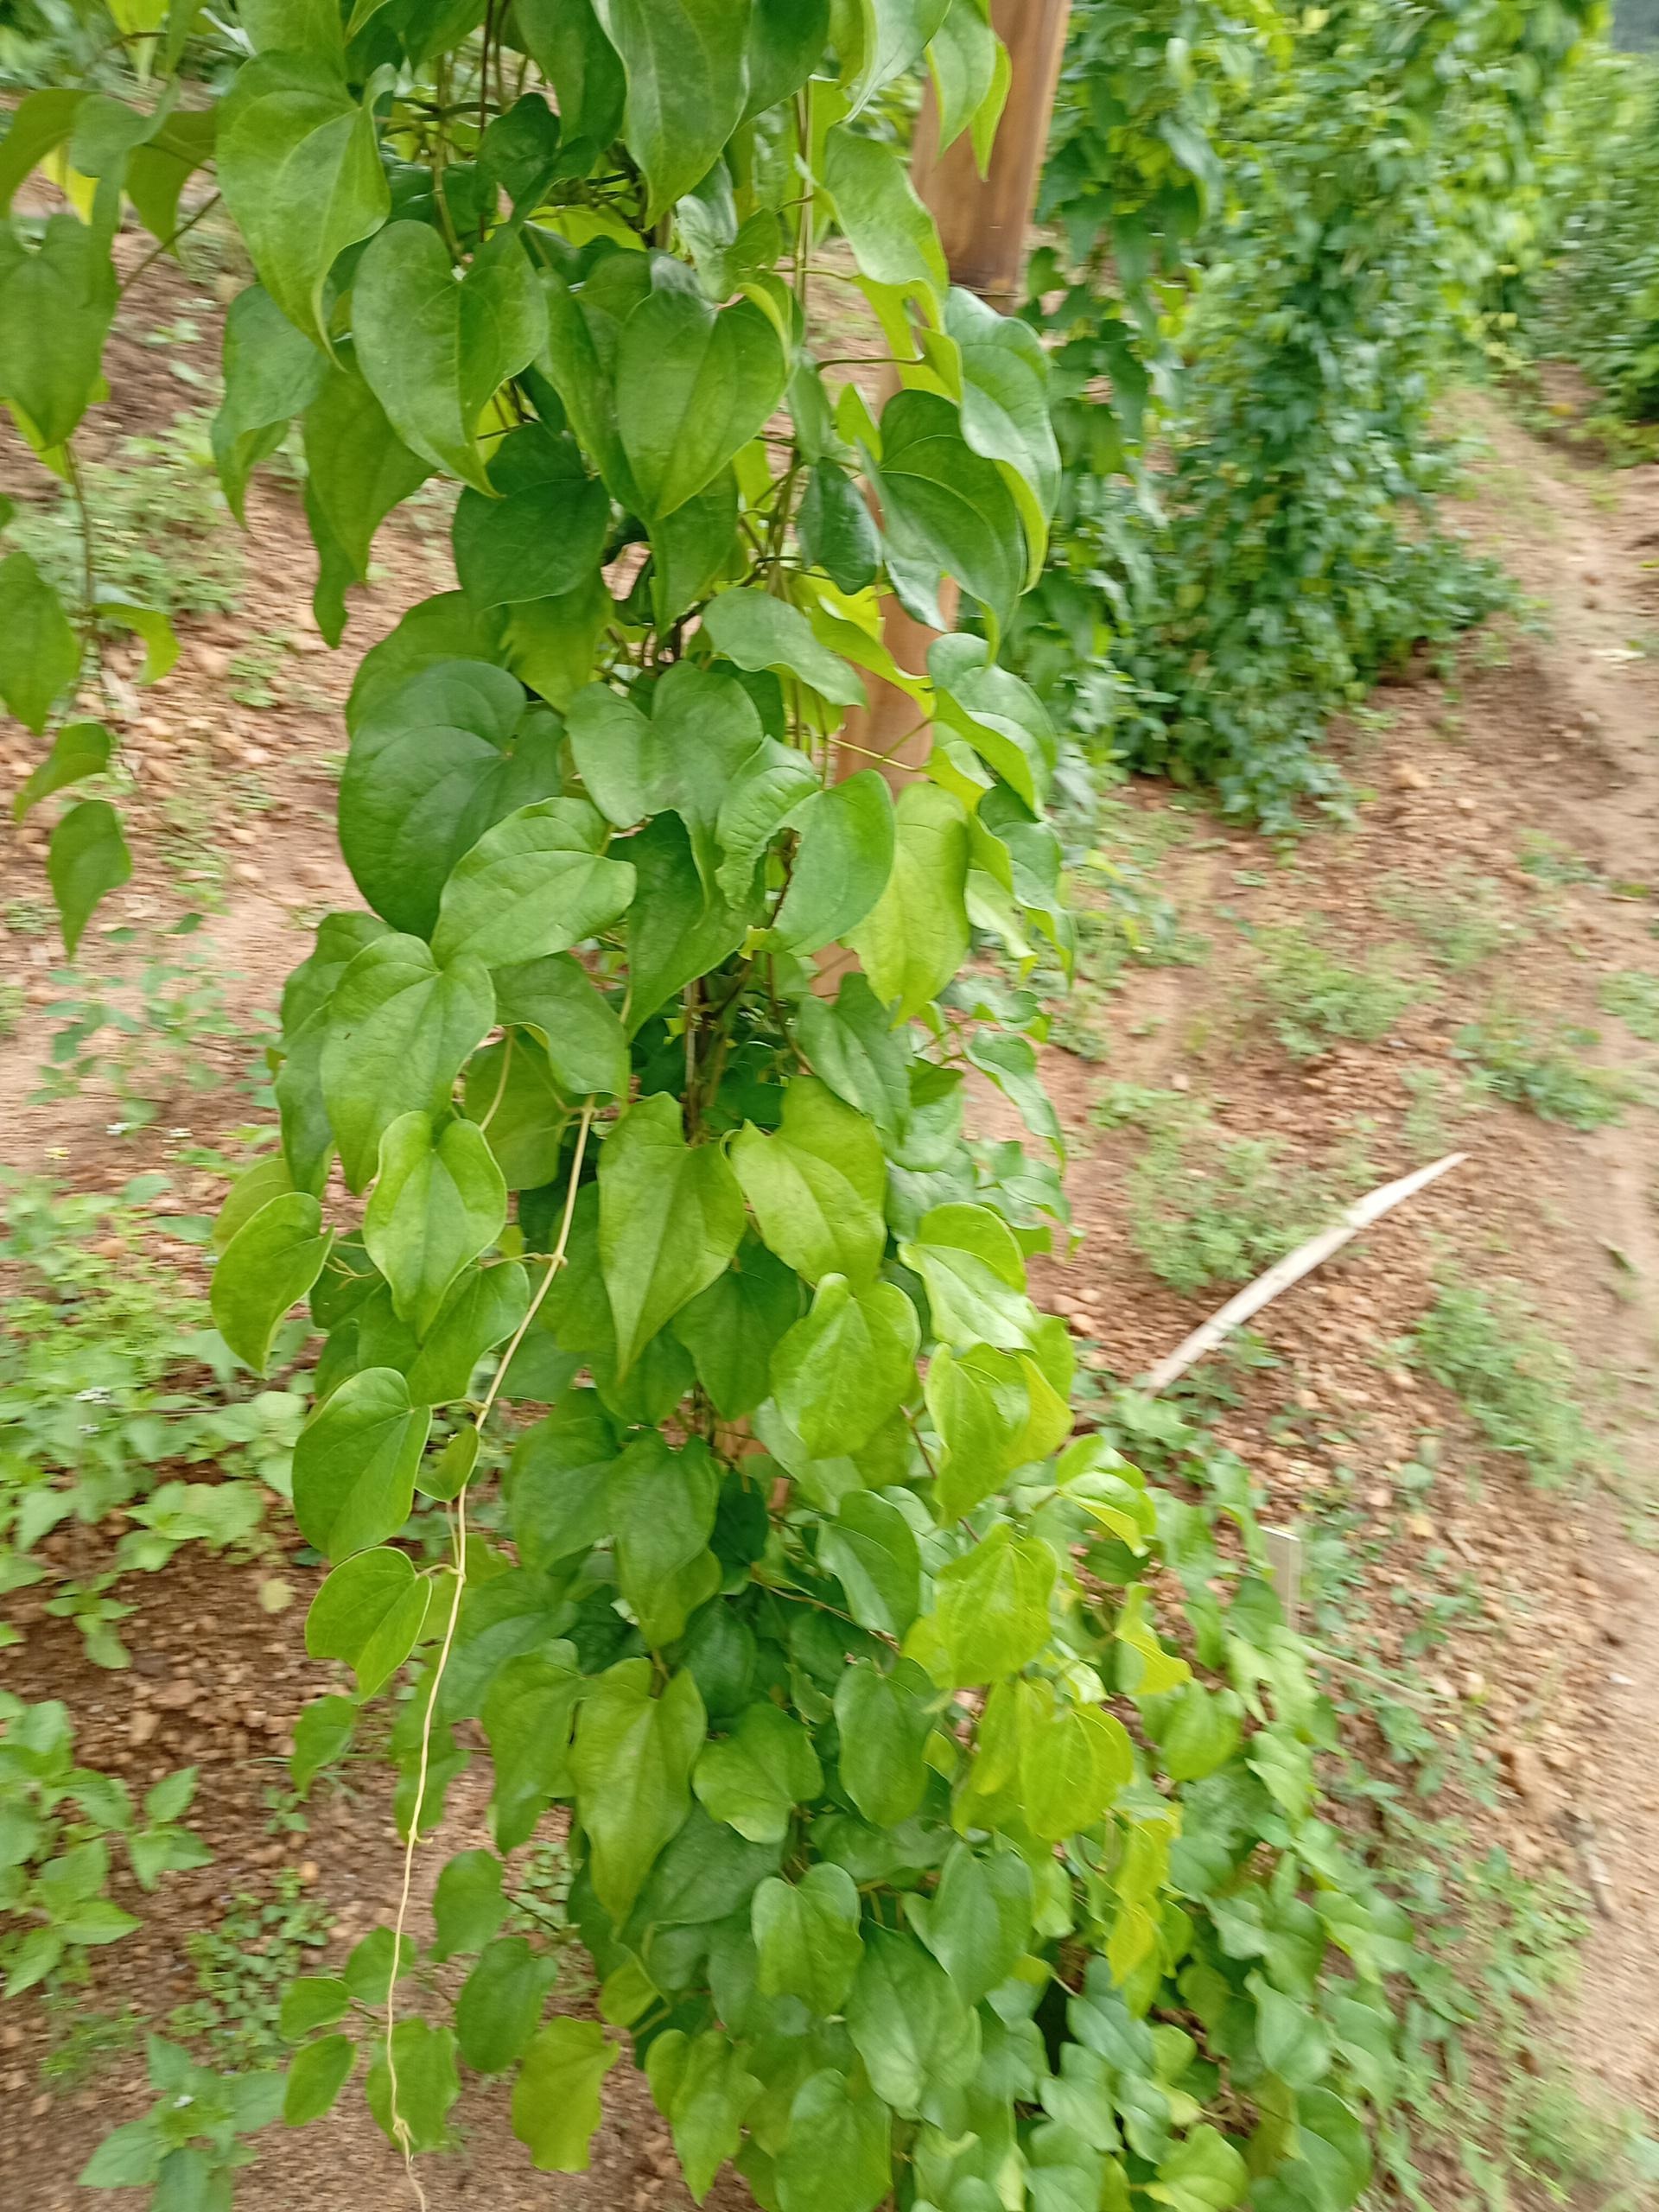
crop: yam
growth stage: vegetative
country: Nigeria
